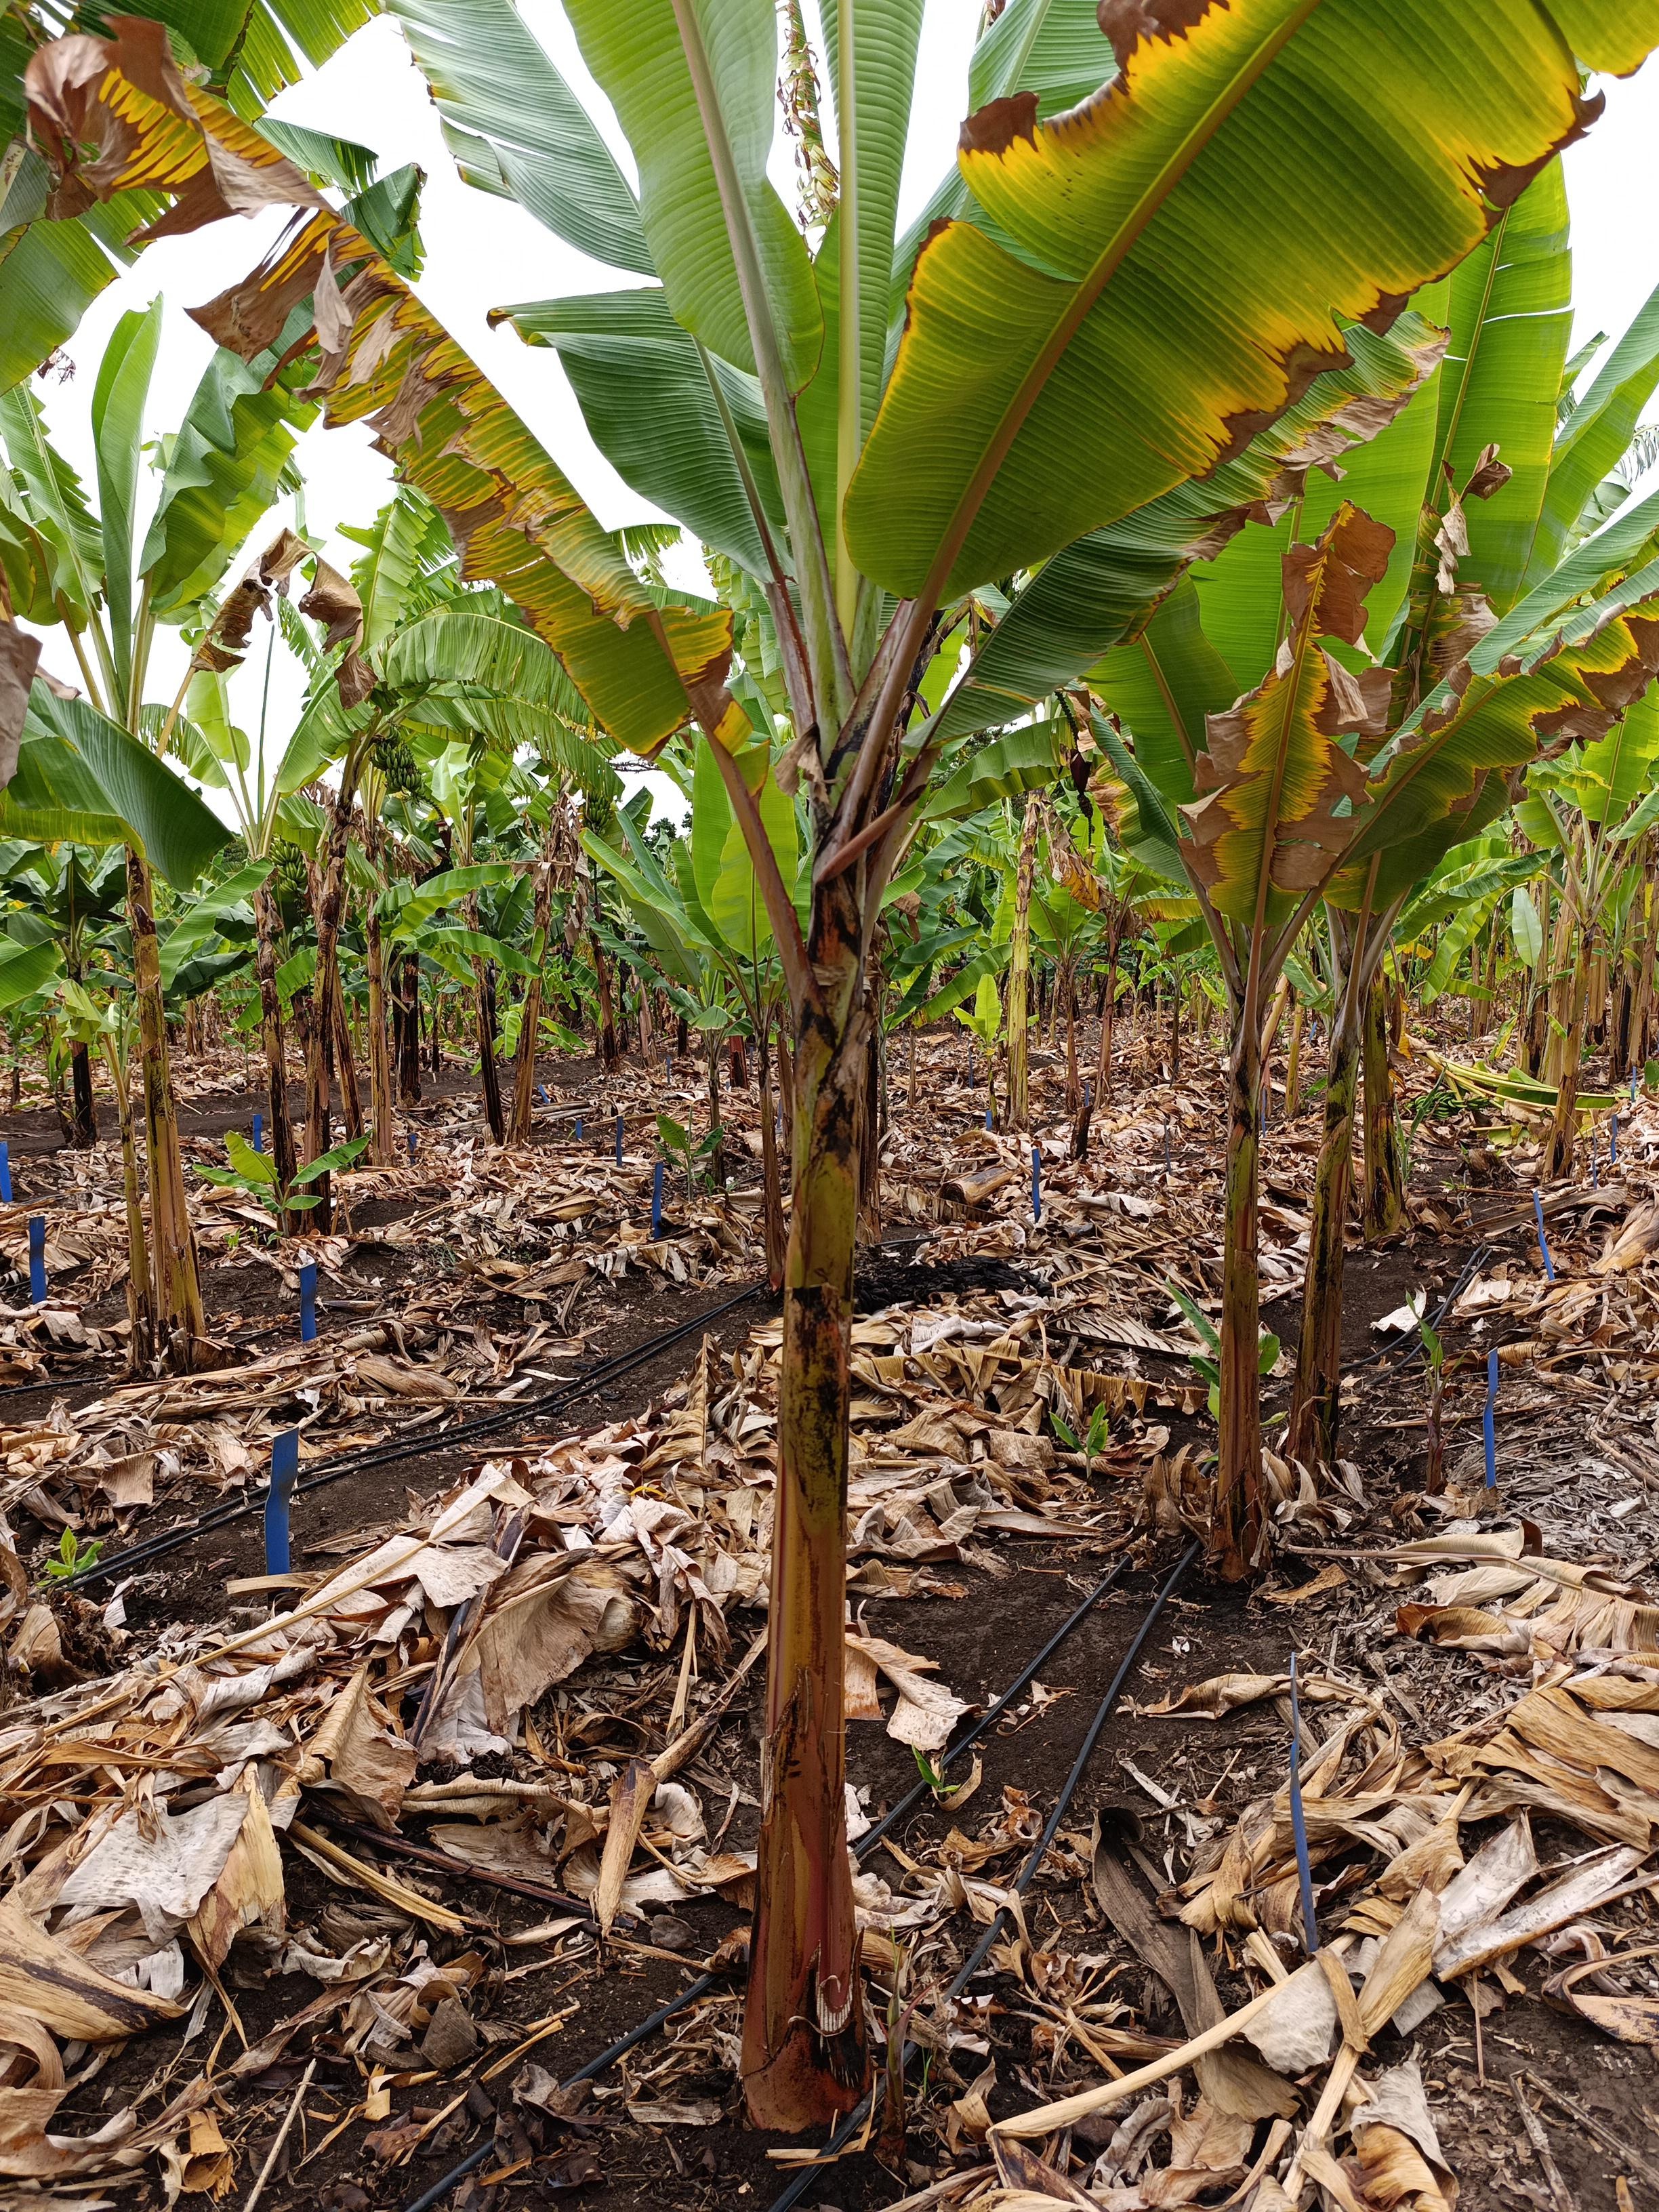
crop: banana
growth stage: vegetative
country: Tanzania
